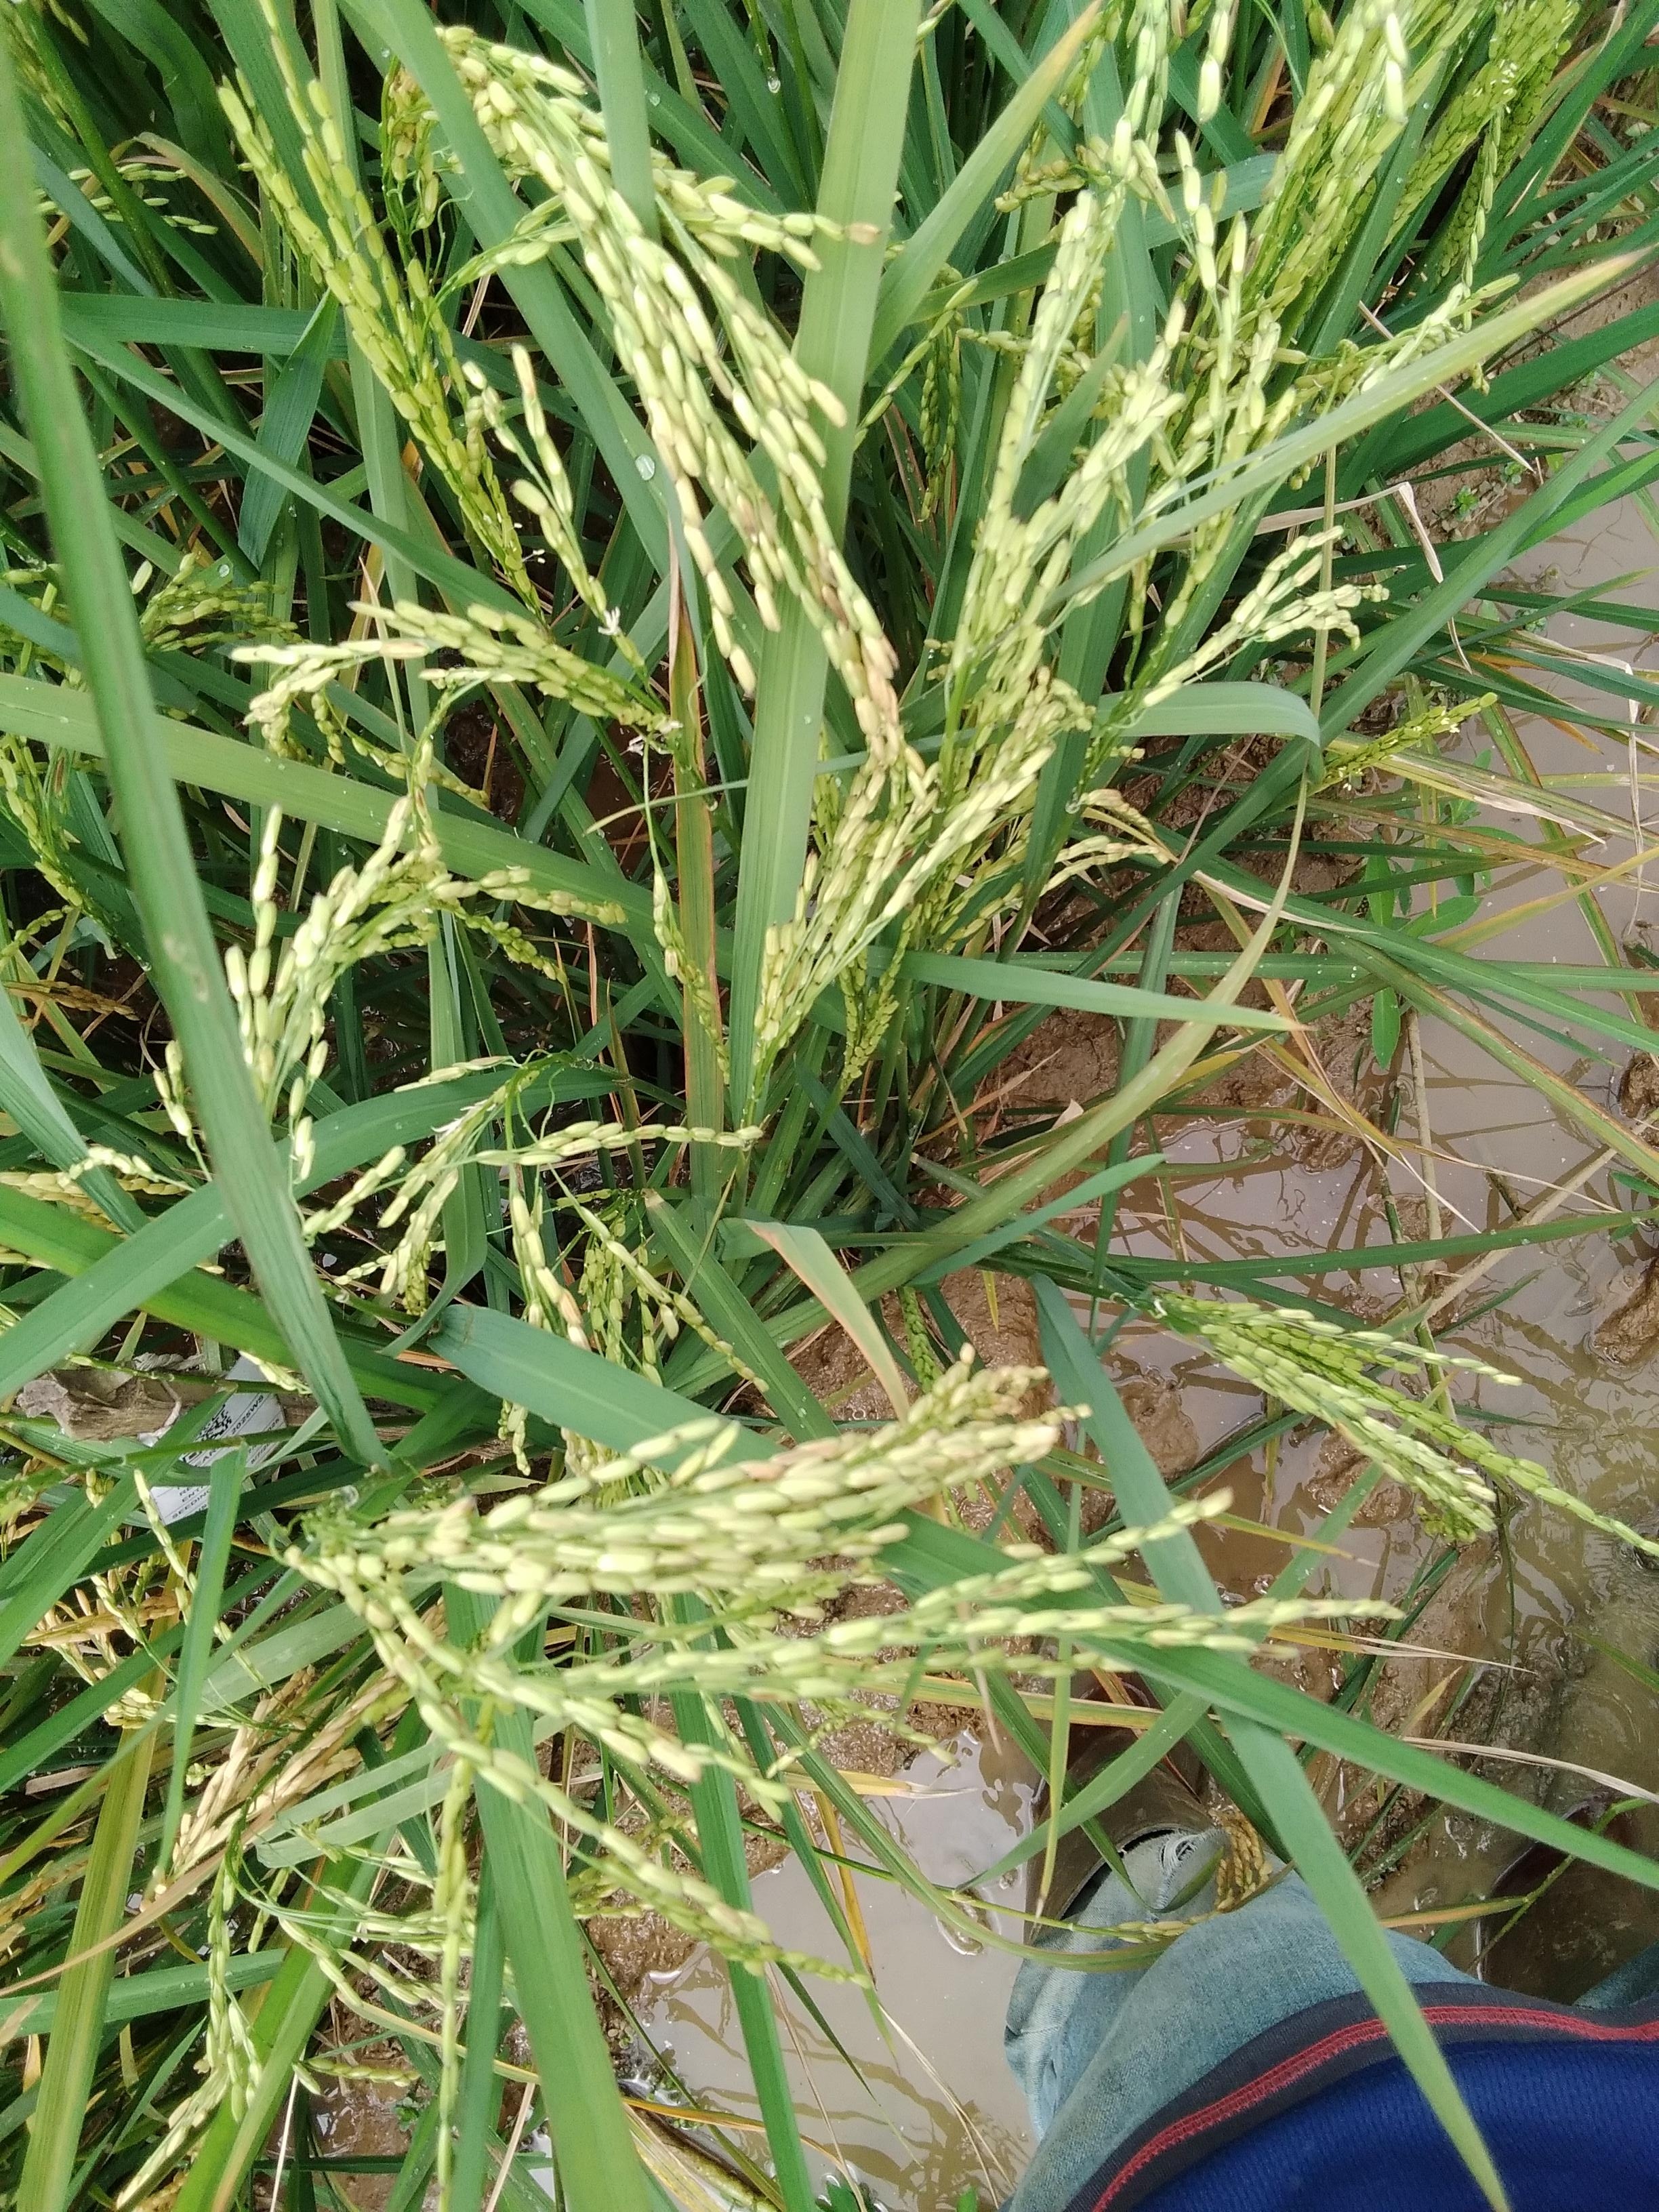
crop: rice
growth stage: ripening
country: Nigeria
